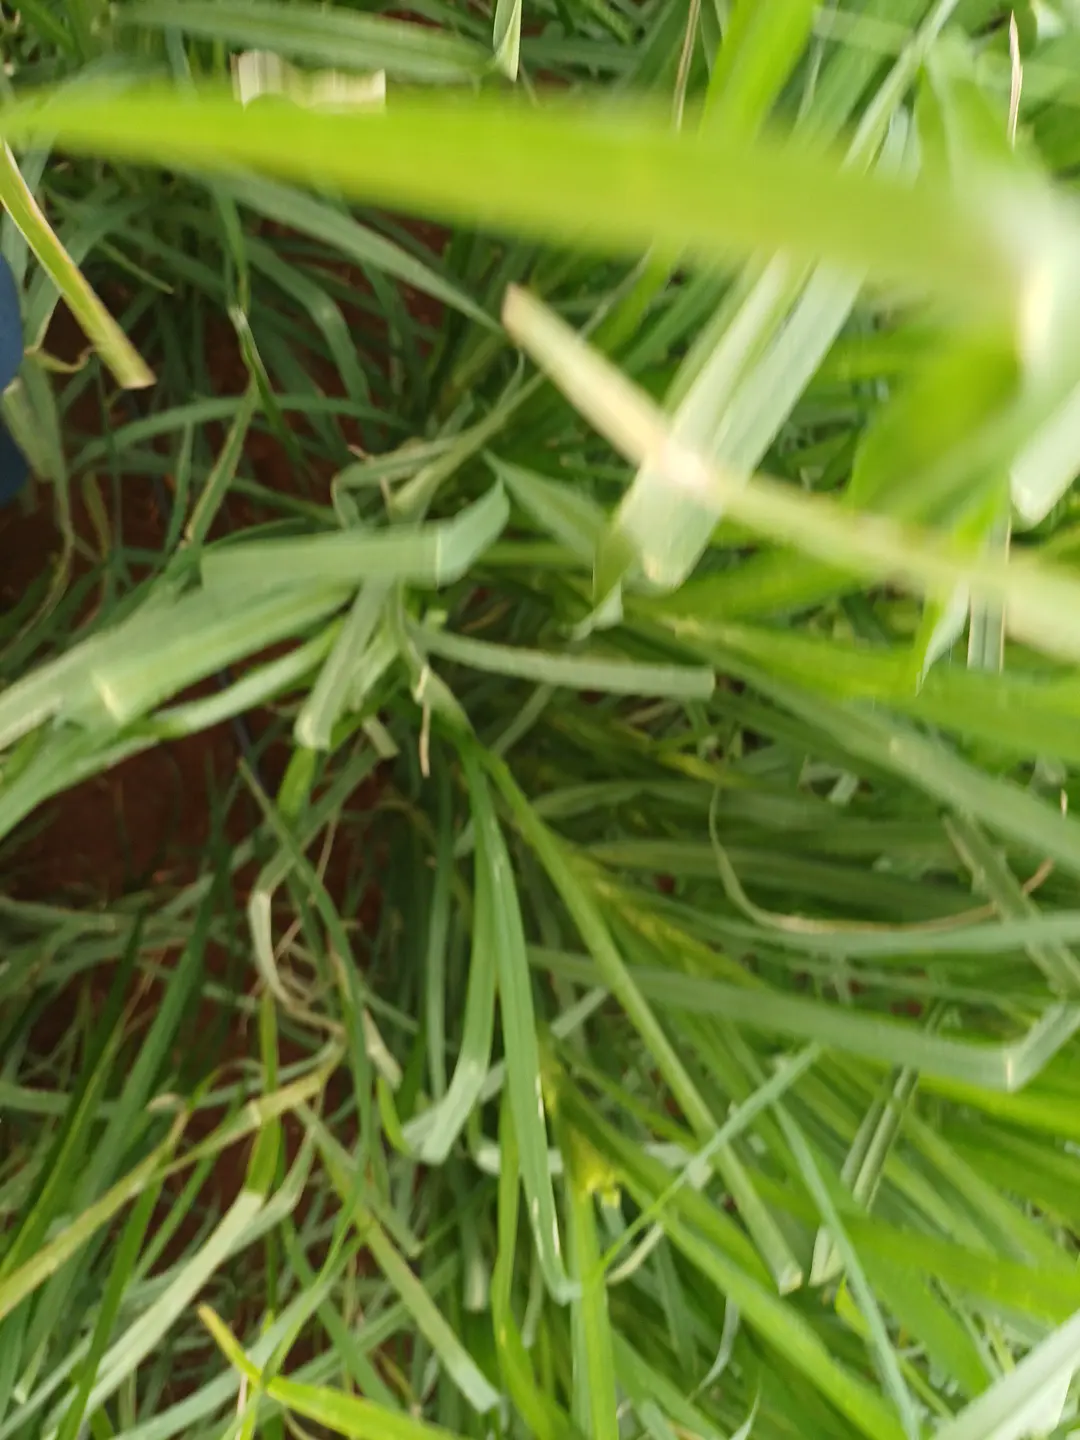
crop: finger millet
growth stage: flowering
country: Kenya
